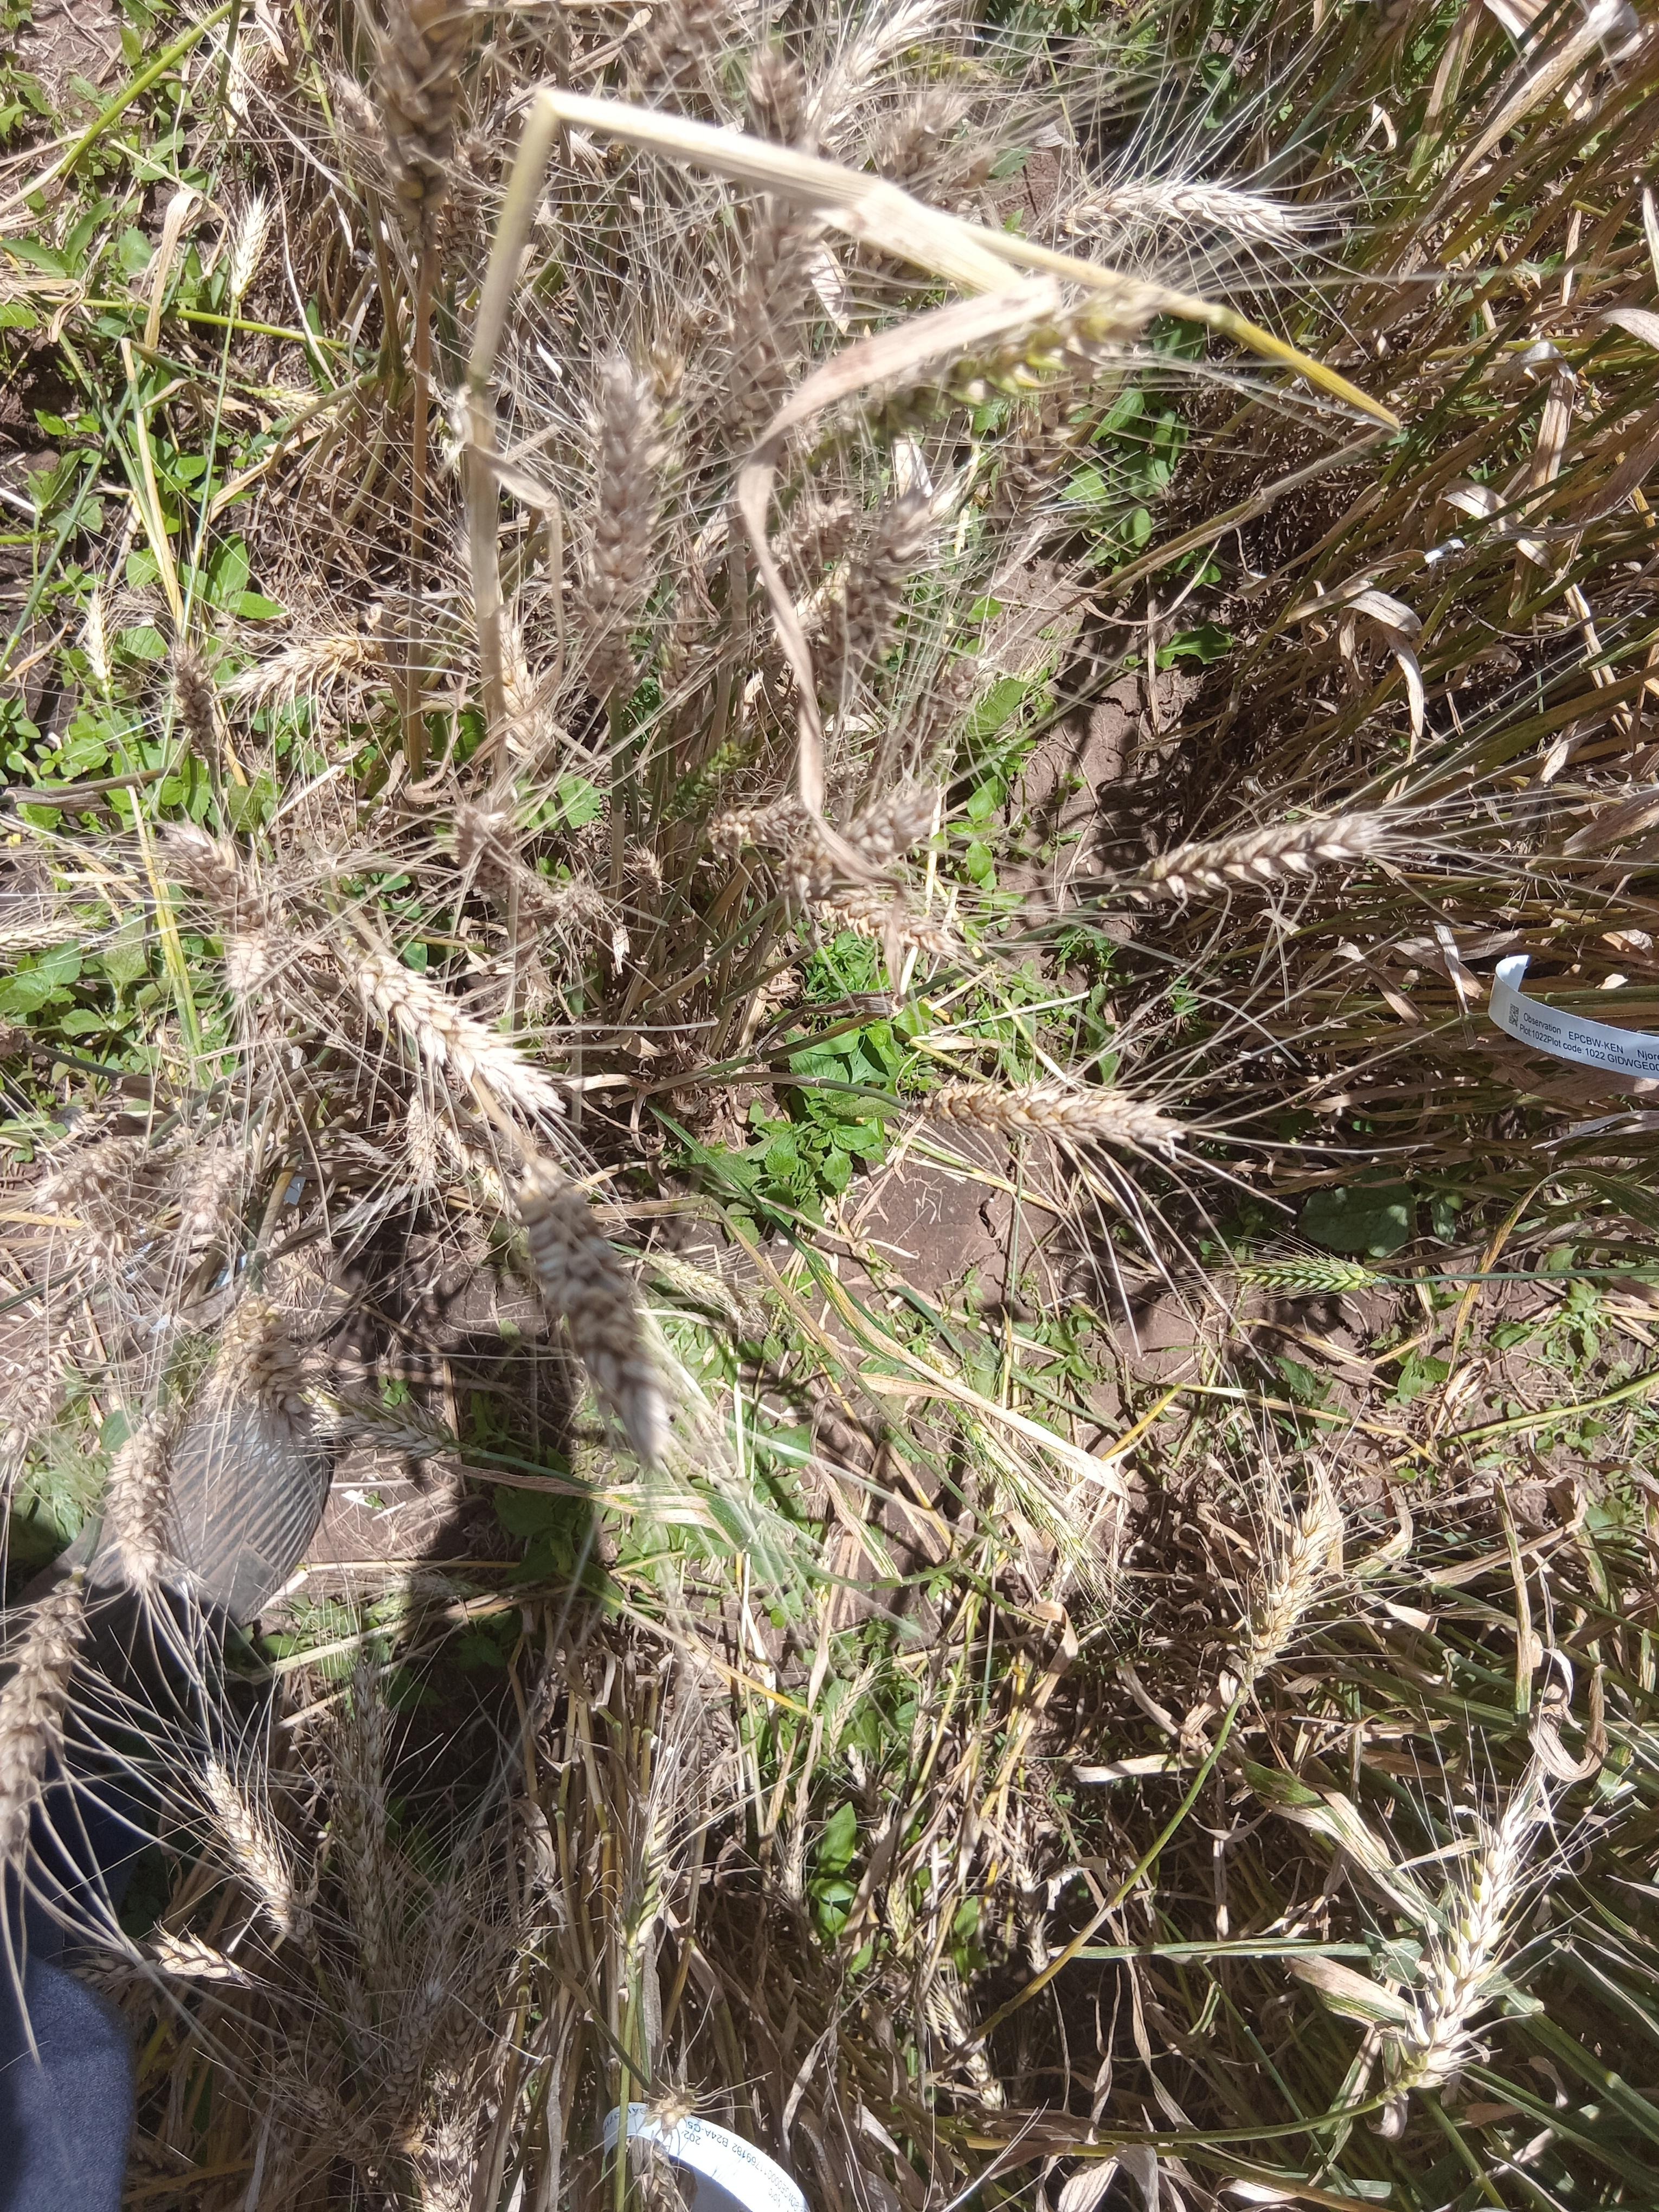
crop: wheat
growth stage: maturity
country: Kenya
